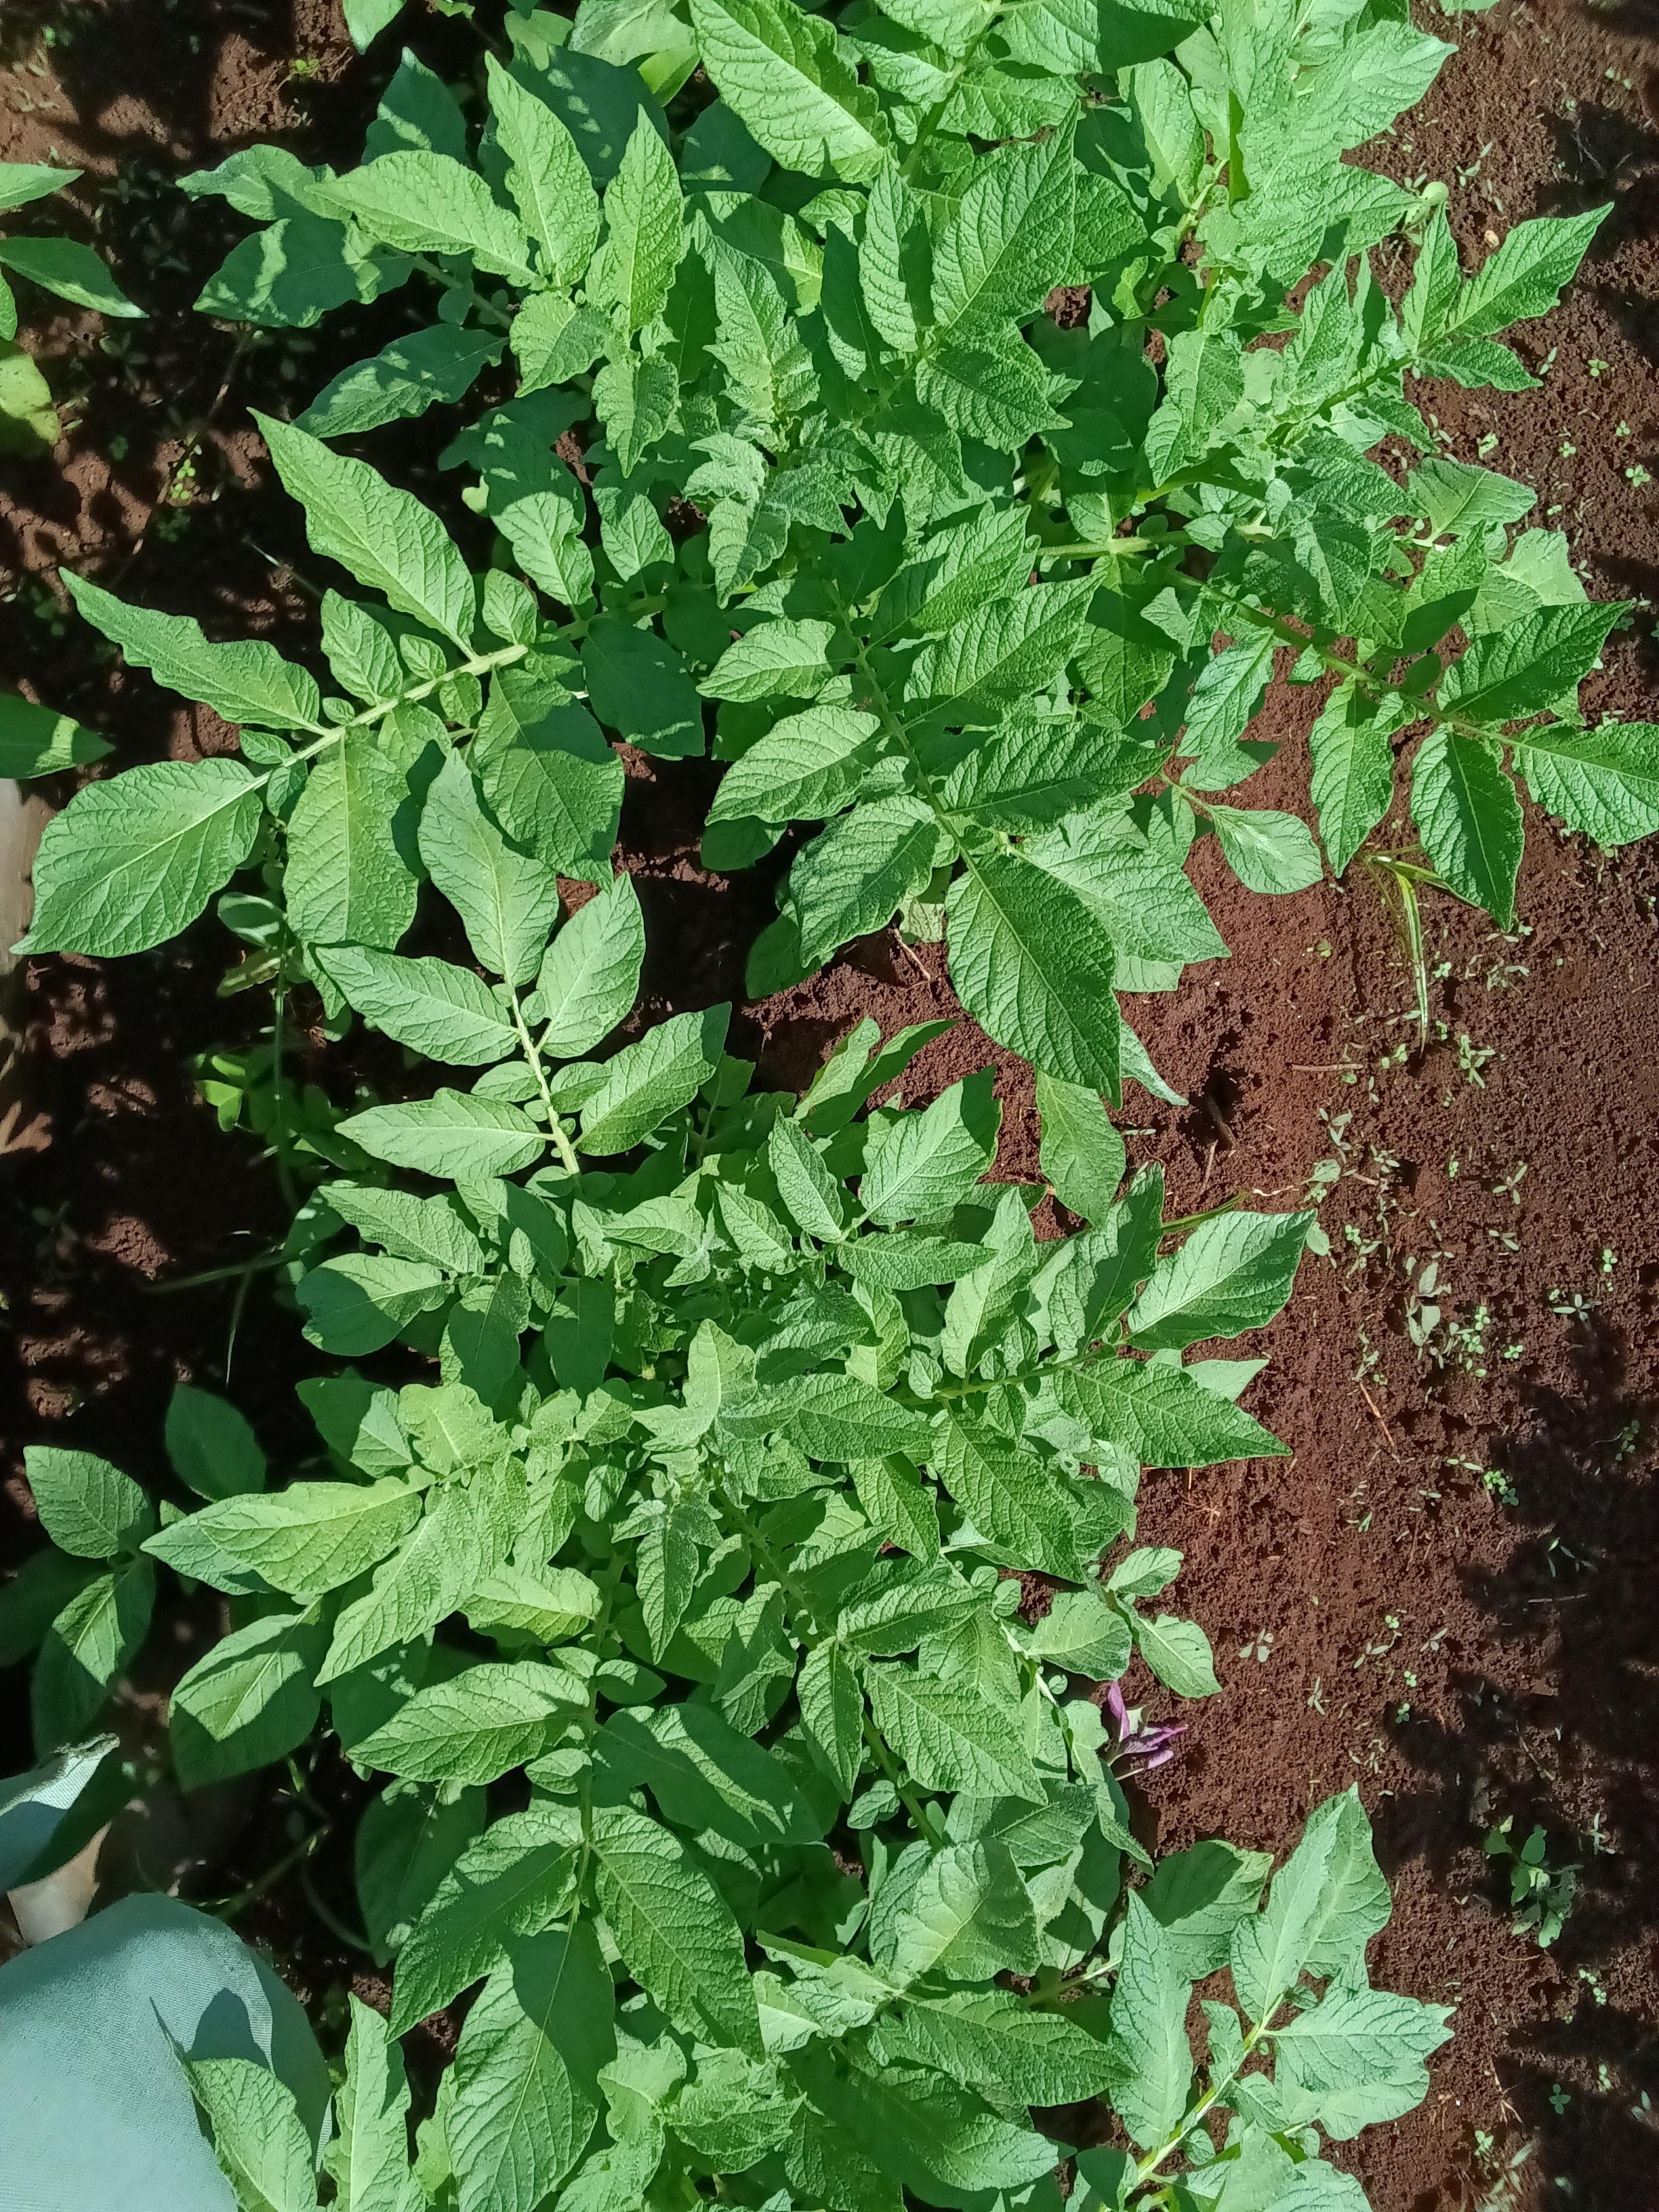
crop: potato
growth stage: vegetative
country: Kenya
